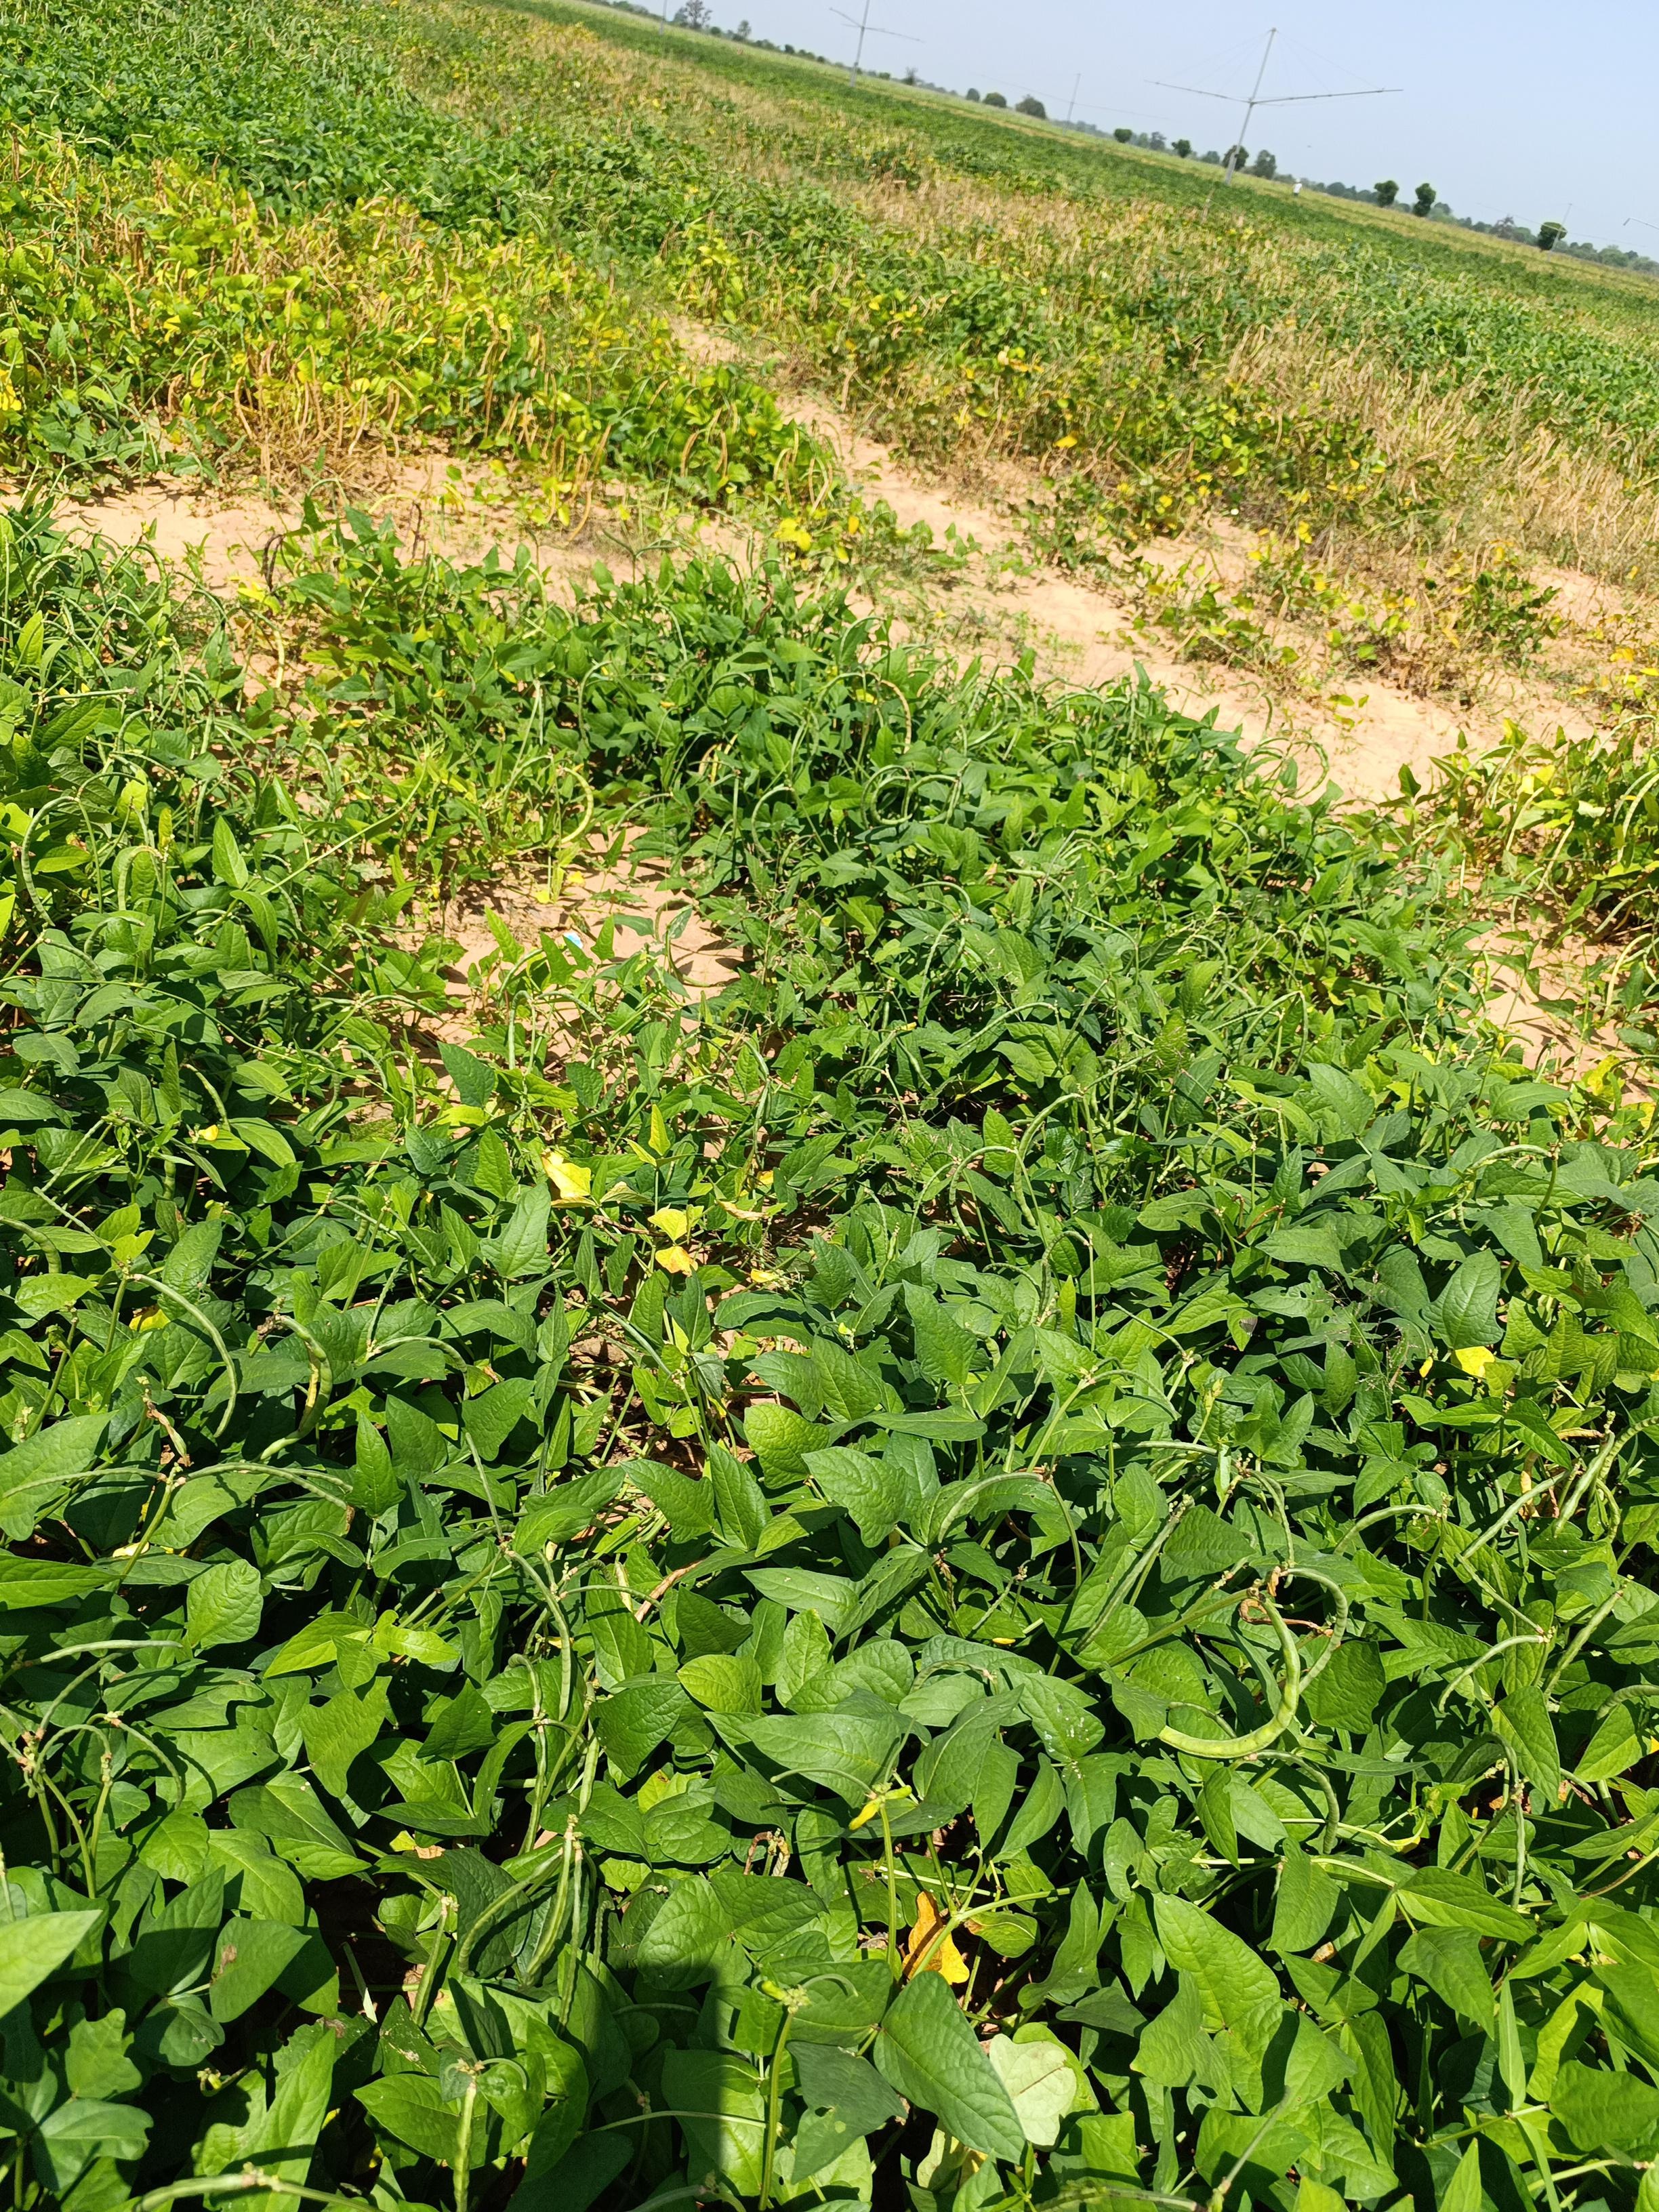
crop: cowpea
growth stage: maturity
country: Nigeria
